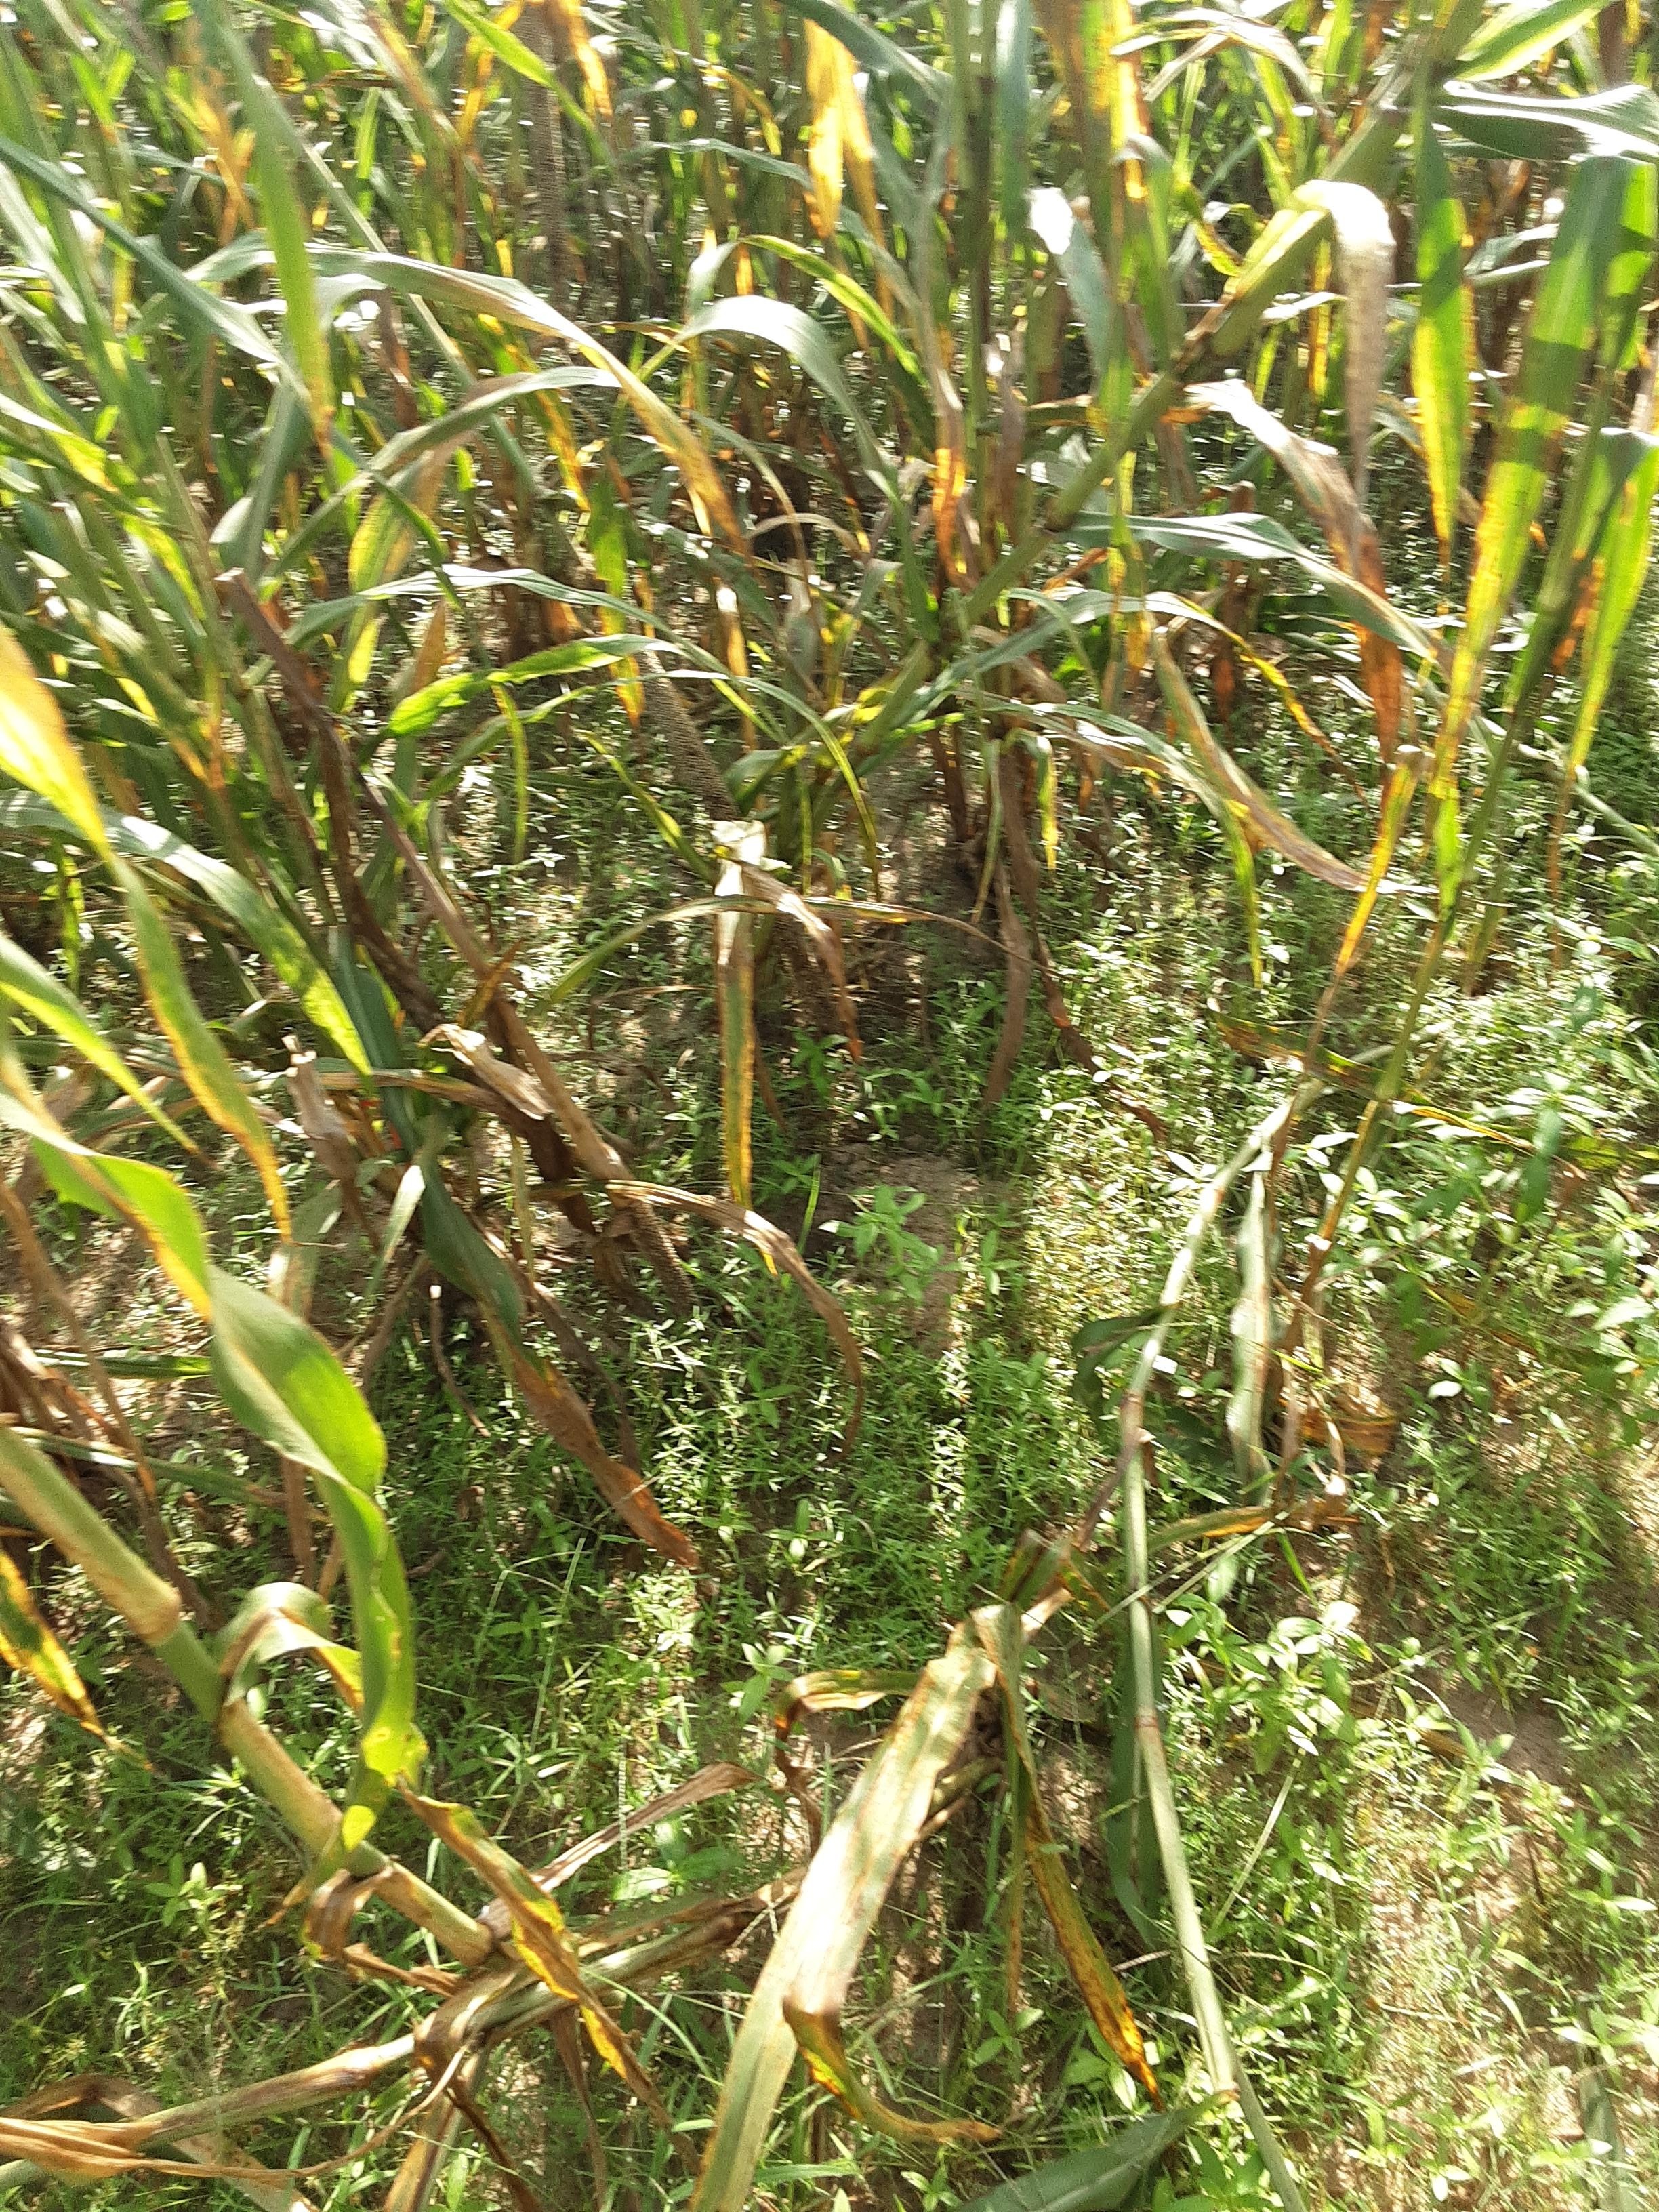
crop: pearl millet
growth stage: filling grain
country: Senegal
